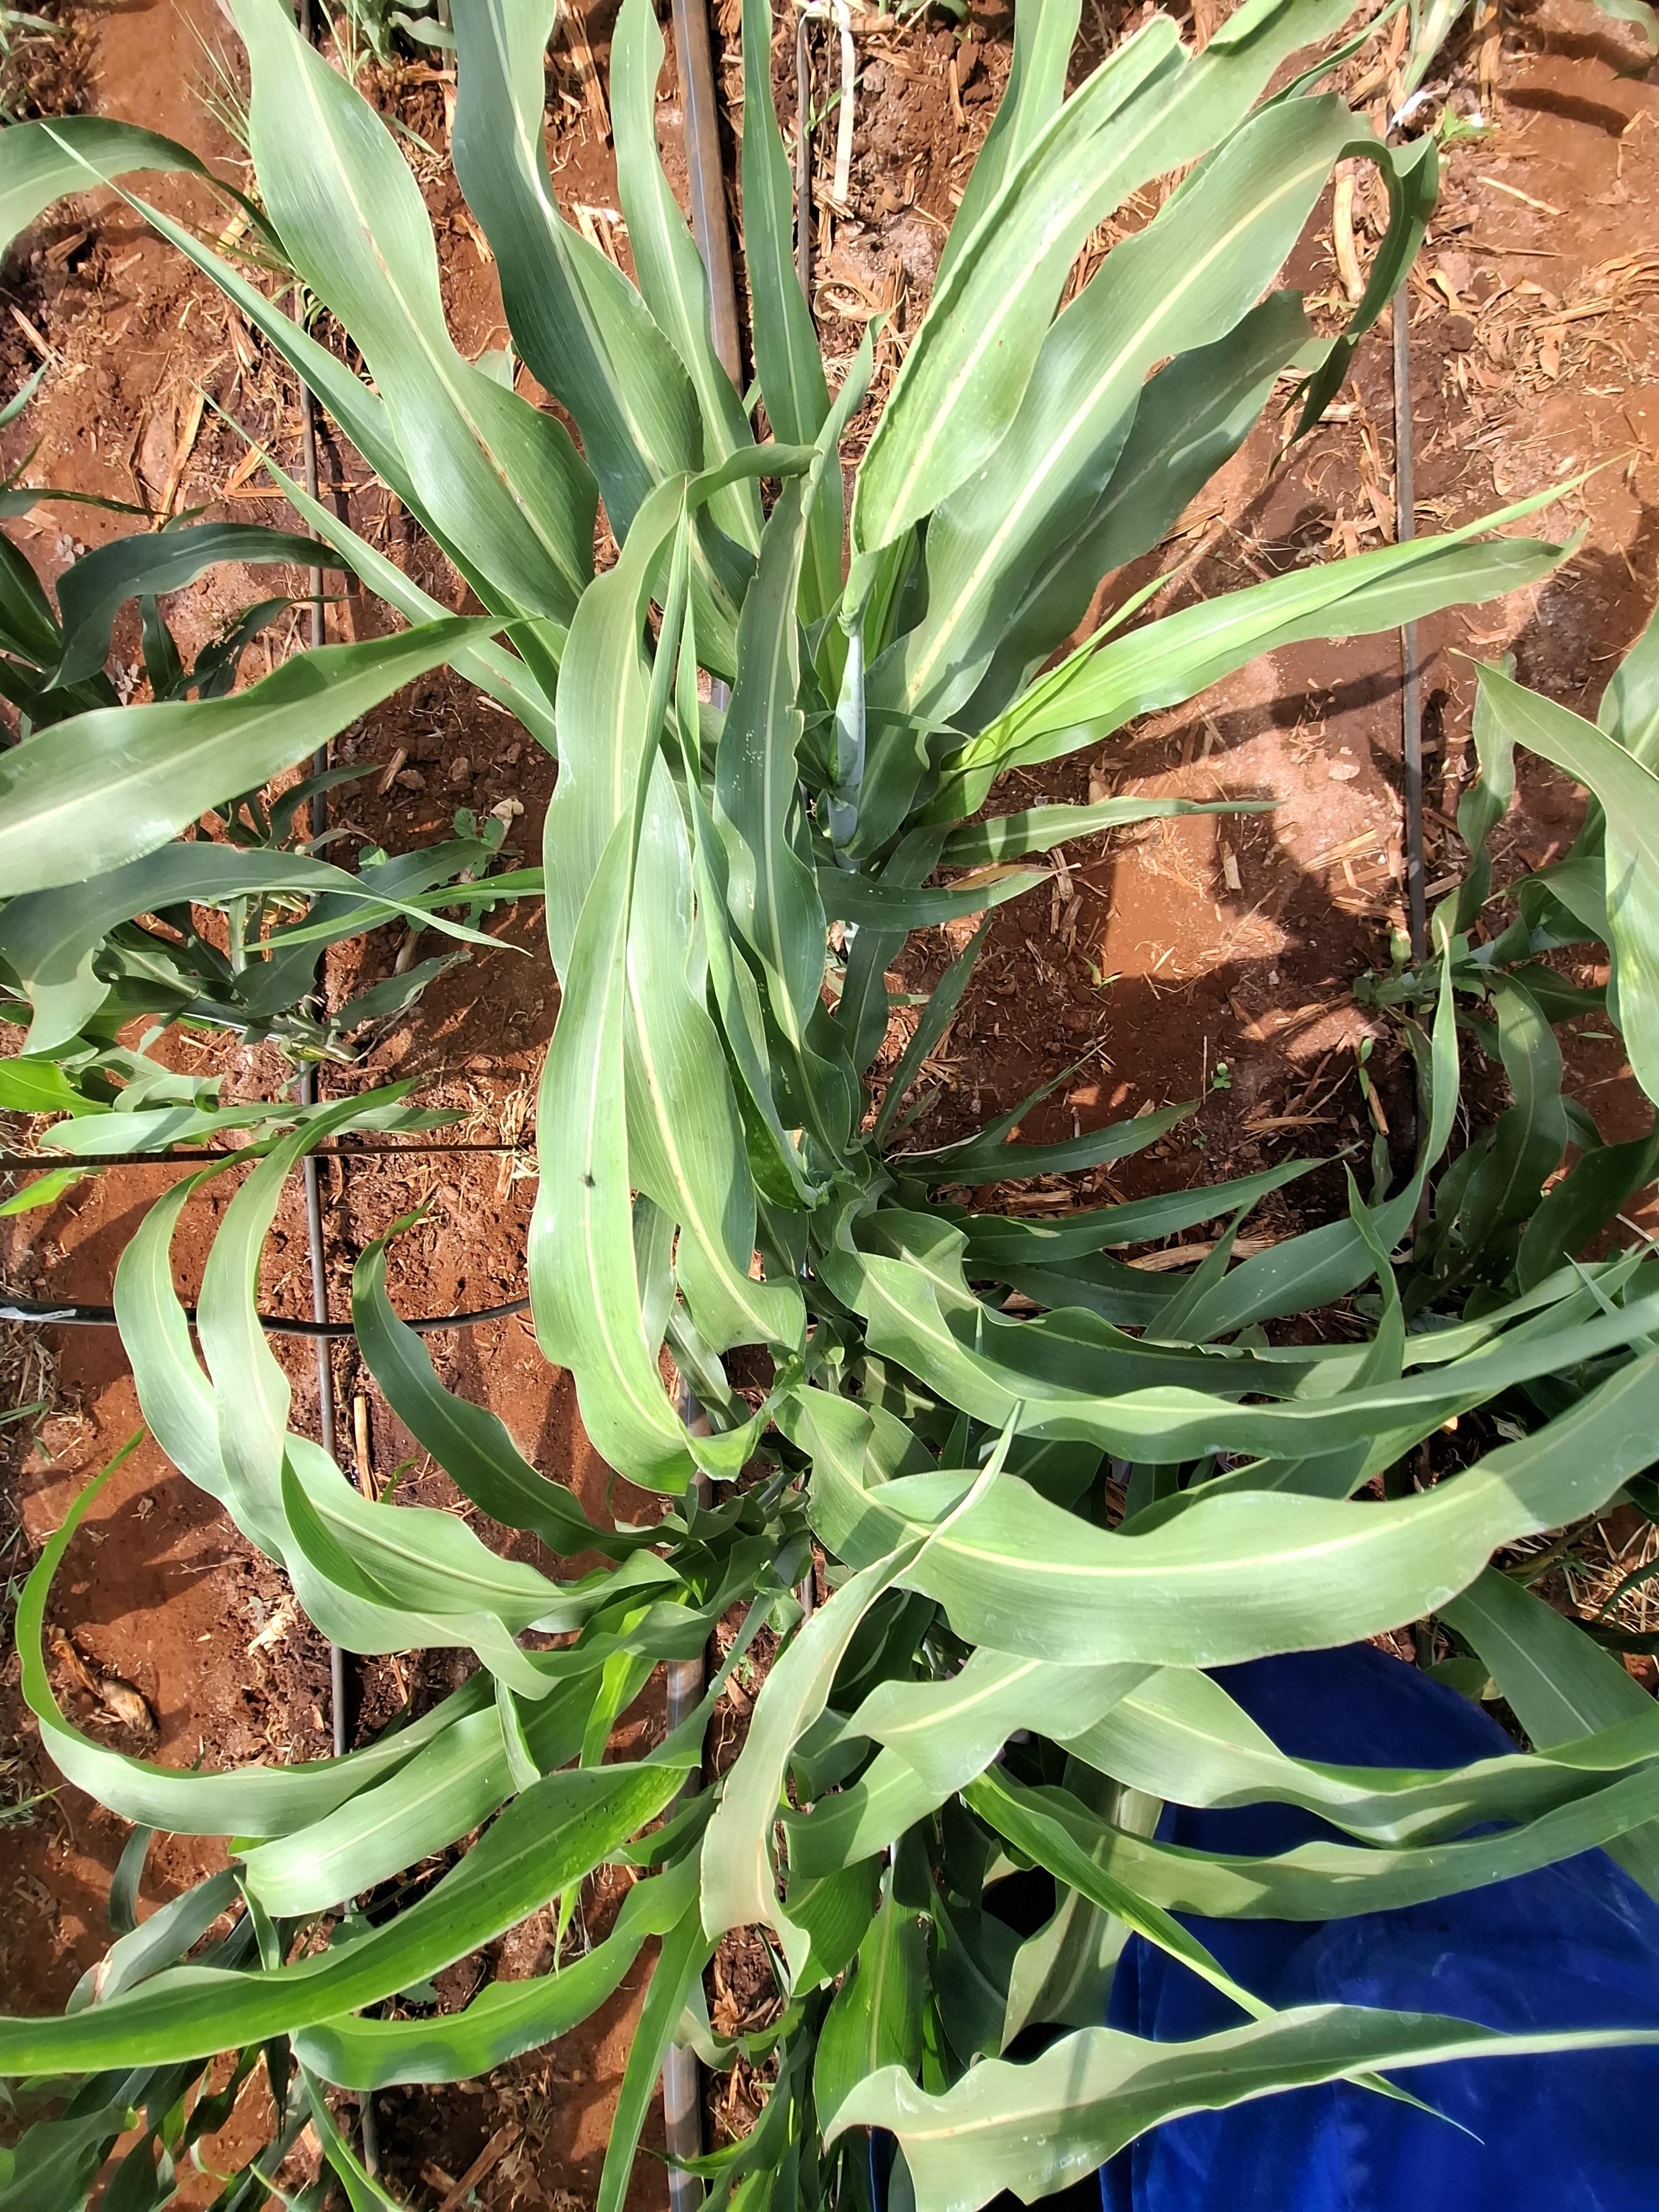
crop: sorghum
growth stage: vegetative
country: Kenya
